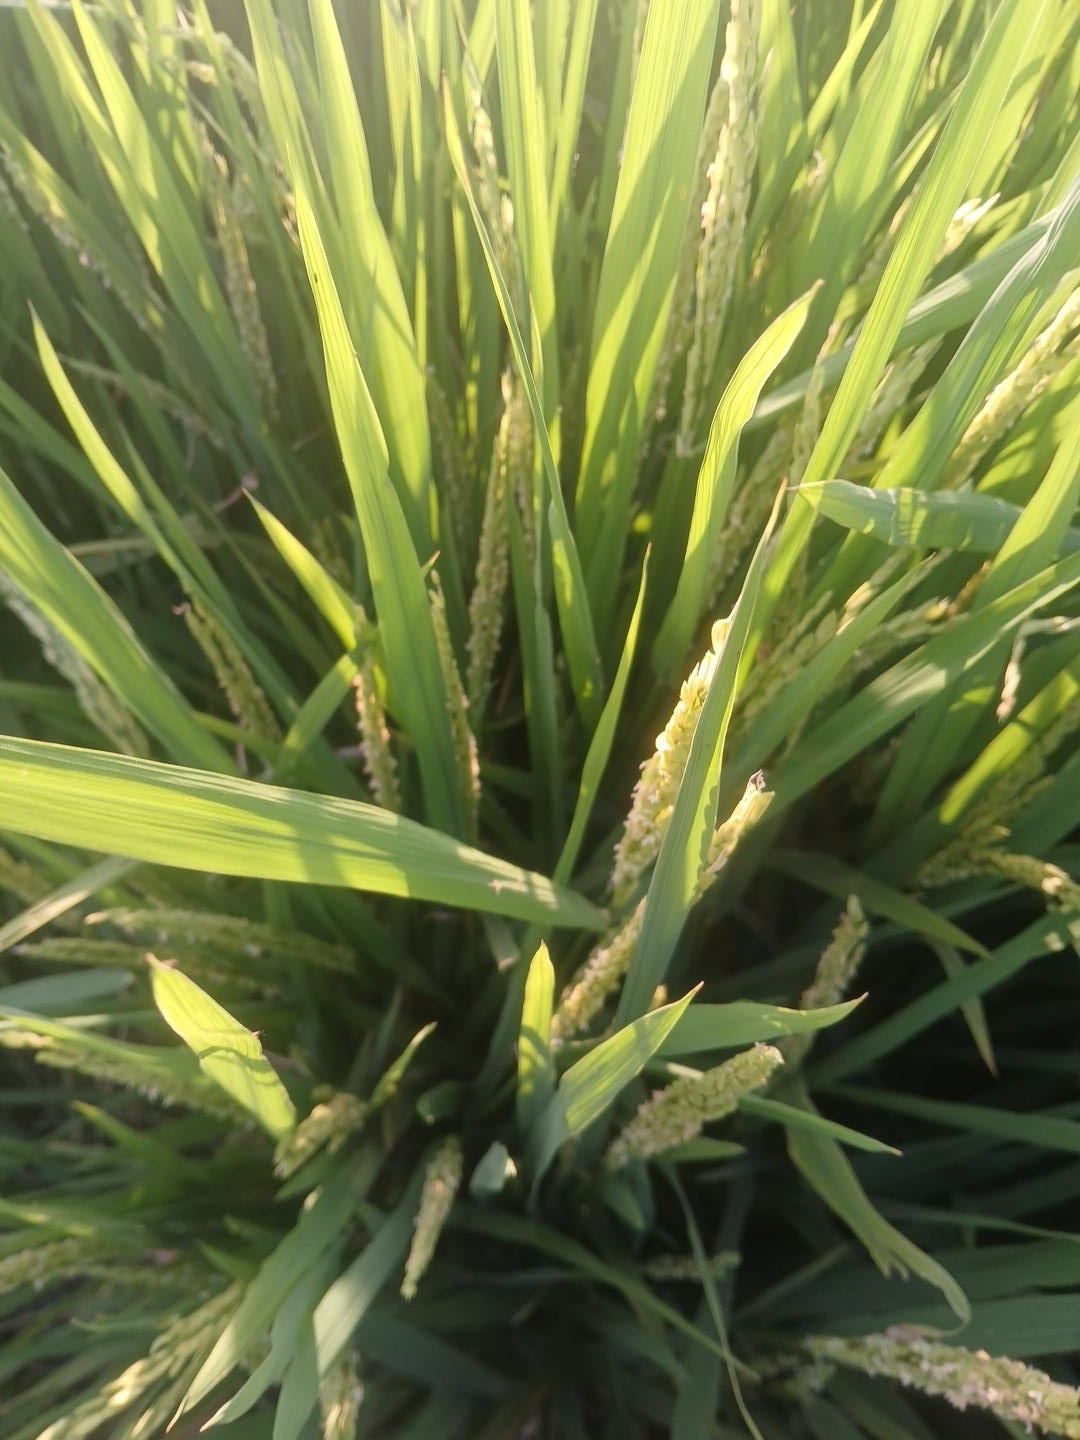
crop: rice
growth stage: flowering
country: Côte d'Ivoire
